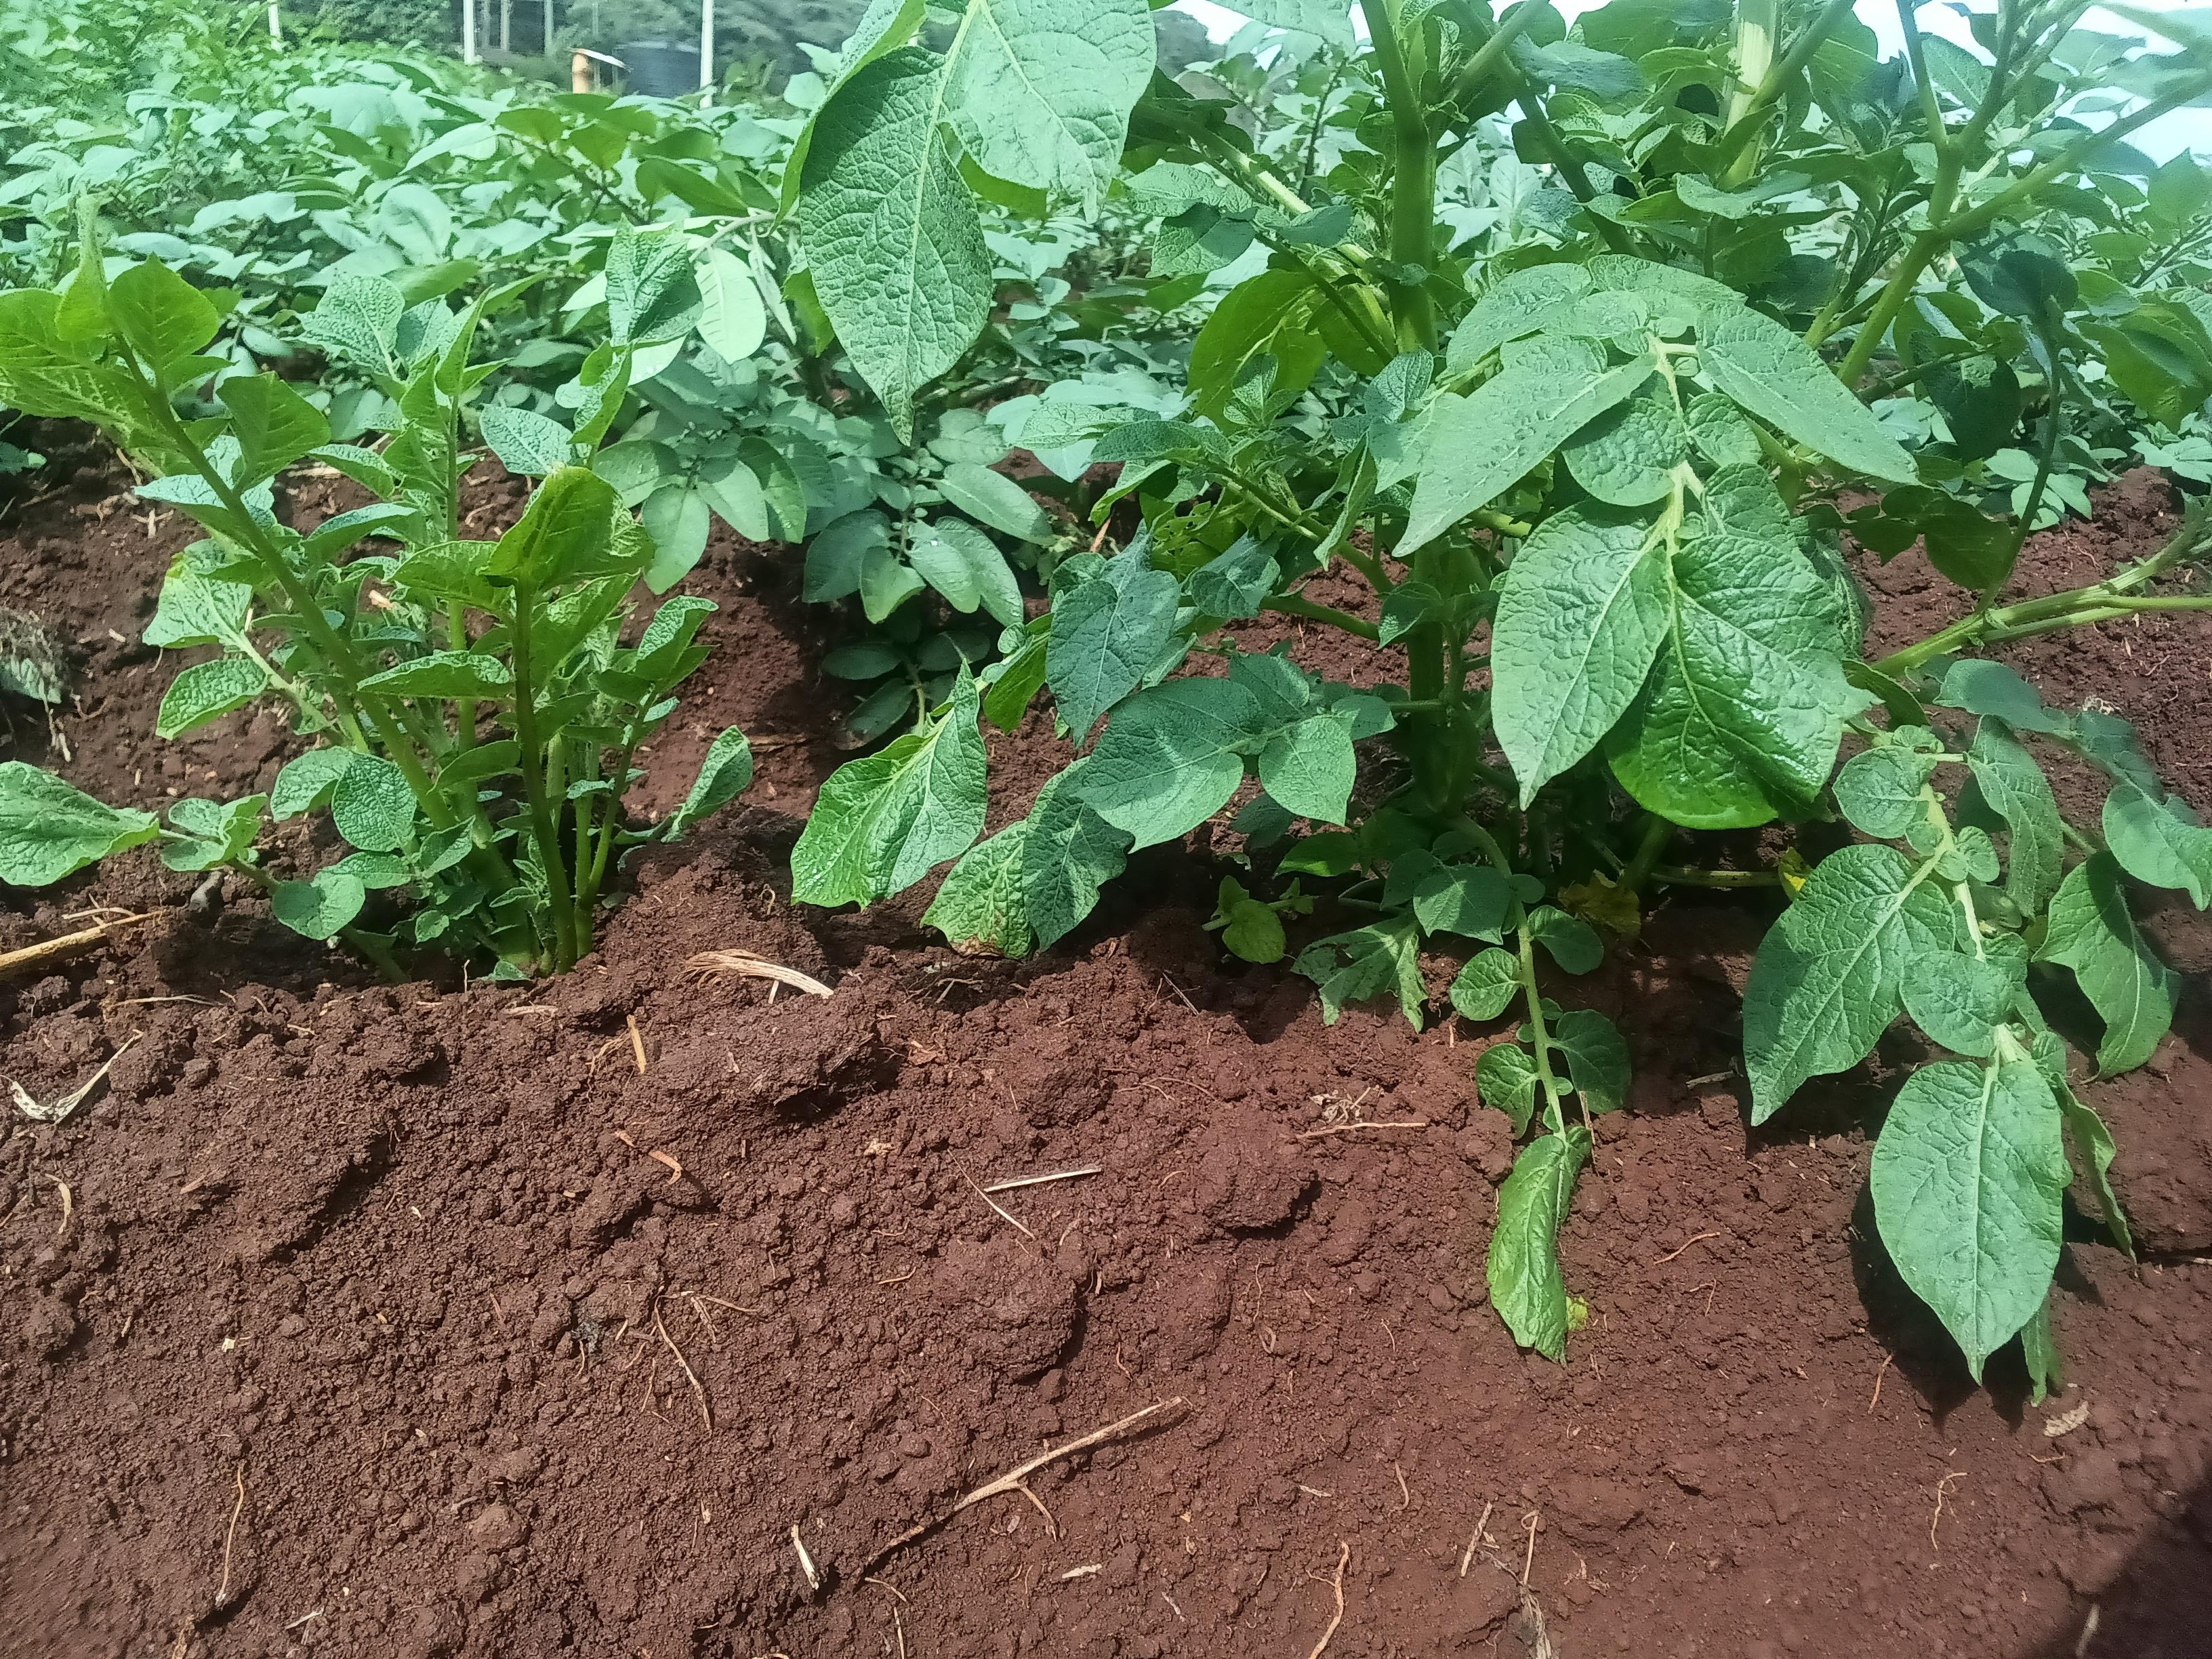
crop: potato
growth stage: vegetative
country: Kenya
